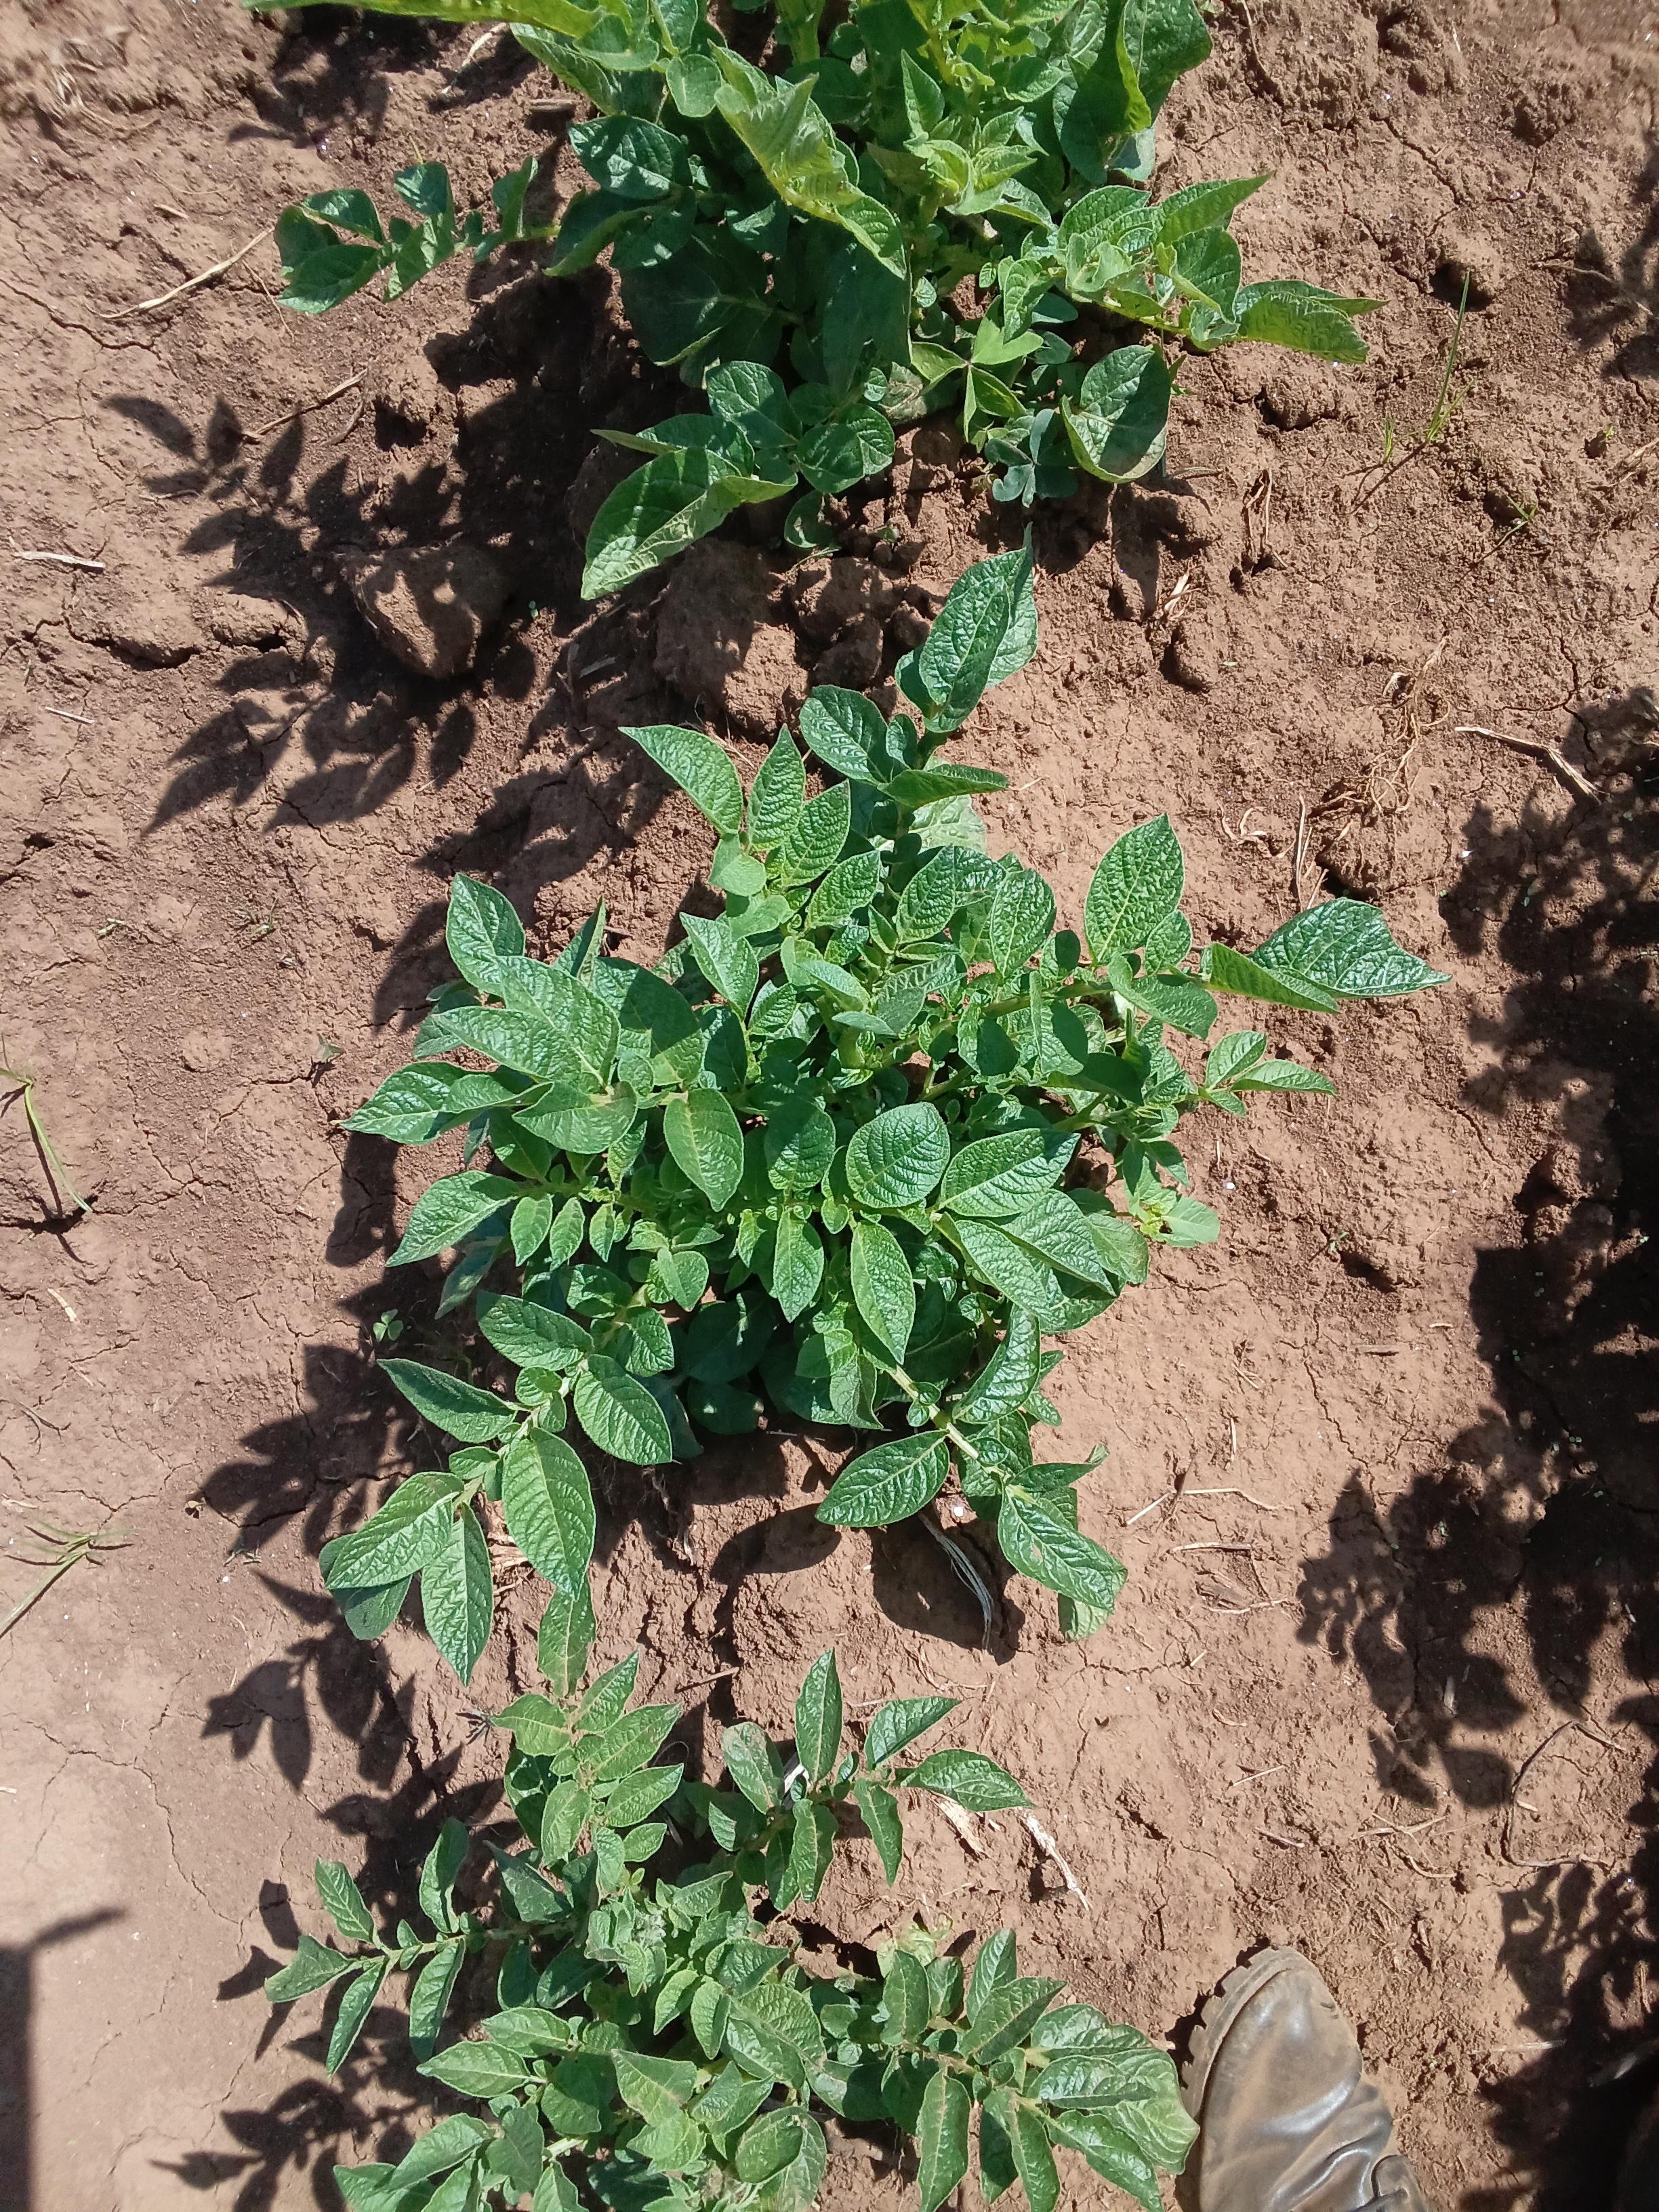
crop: potato
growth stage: vegetative
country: Kenya
